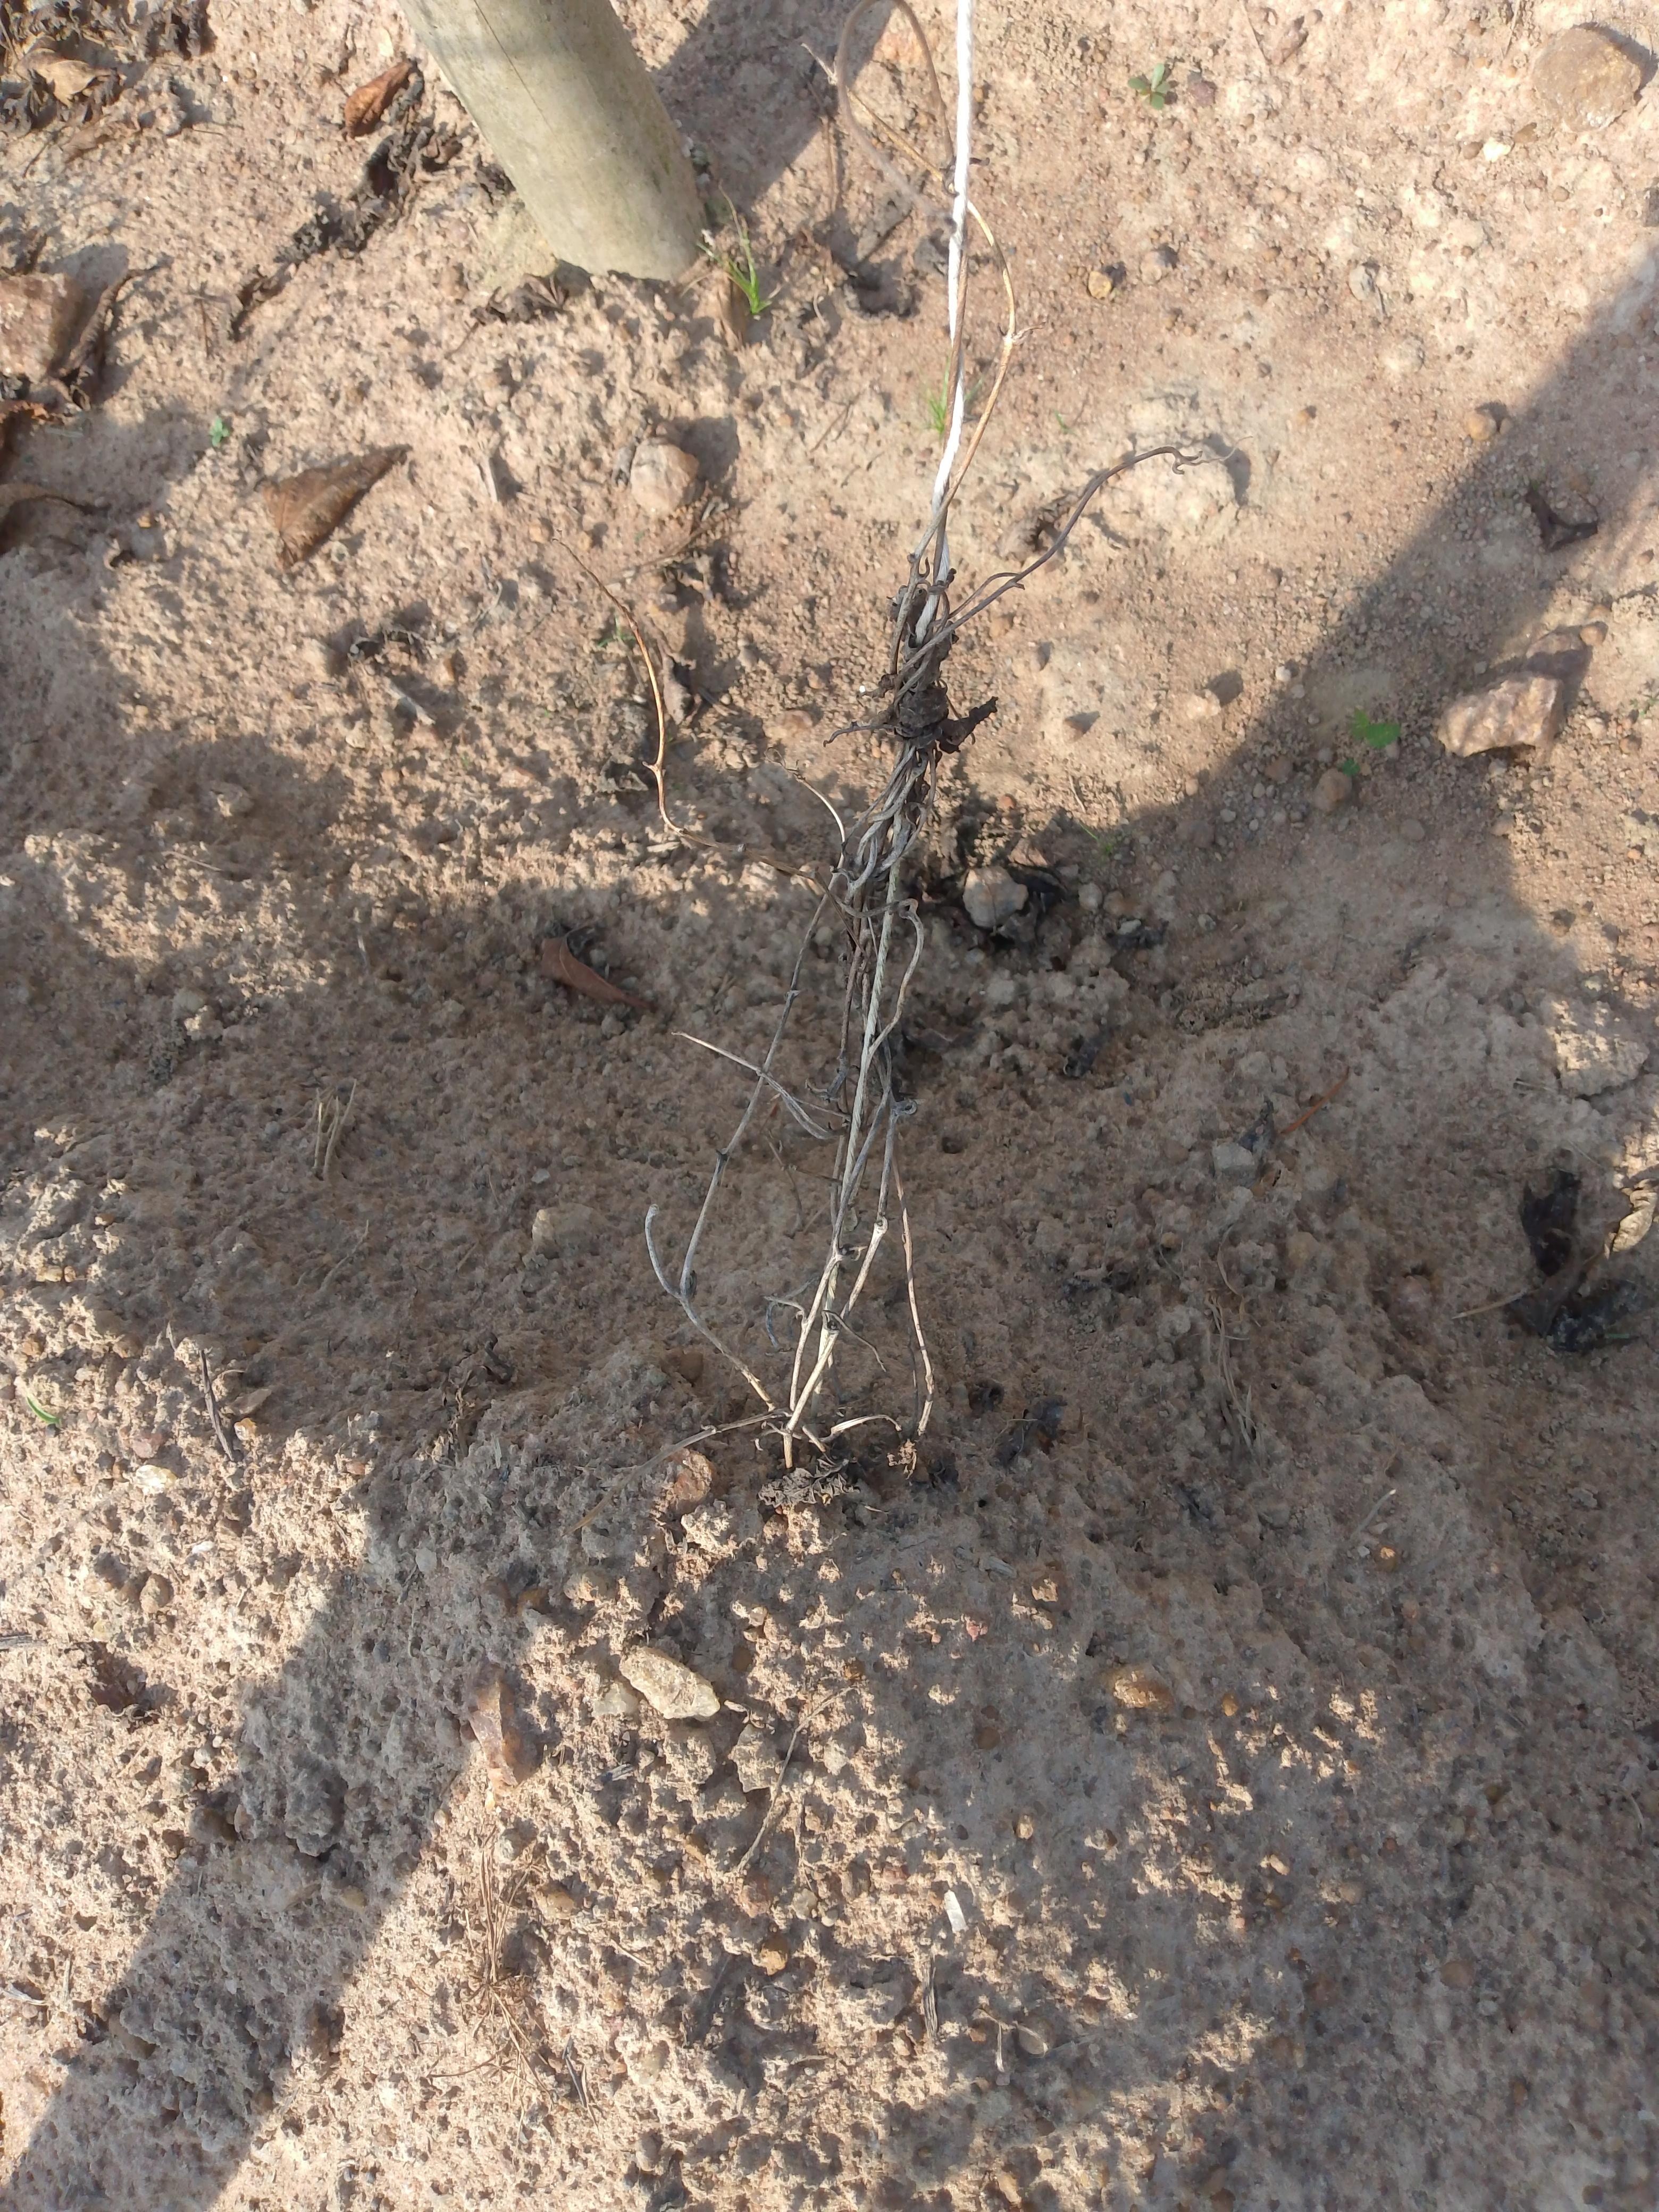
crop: yam
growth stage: maturity
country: Nigeria
